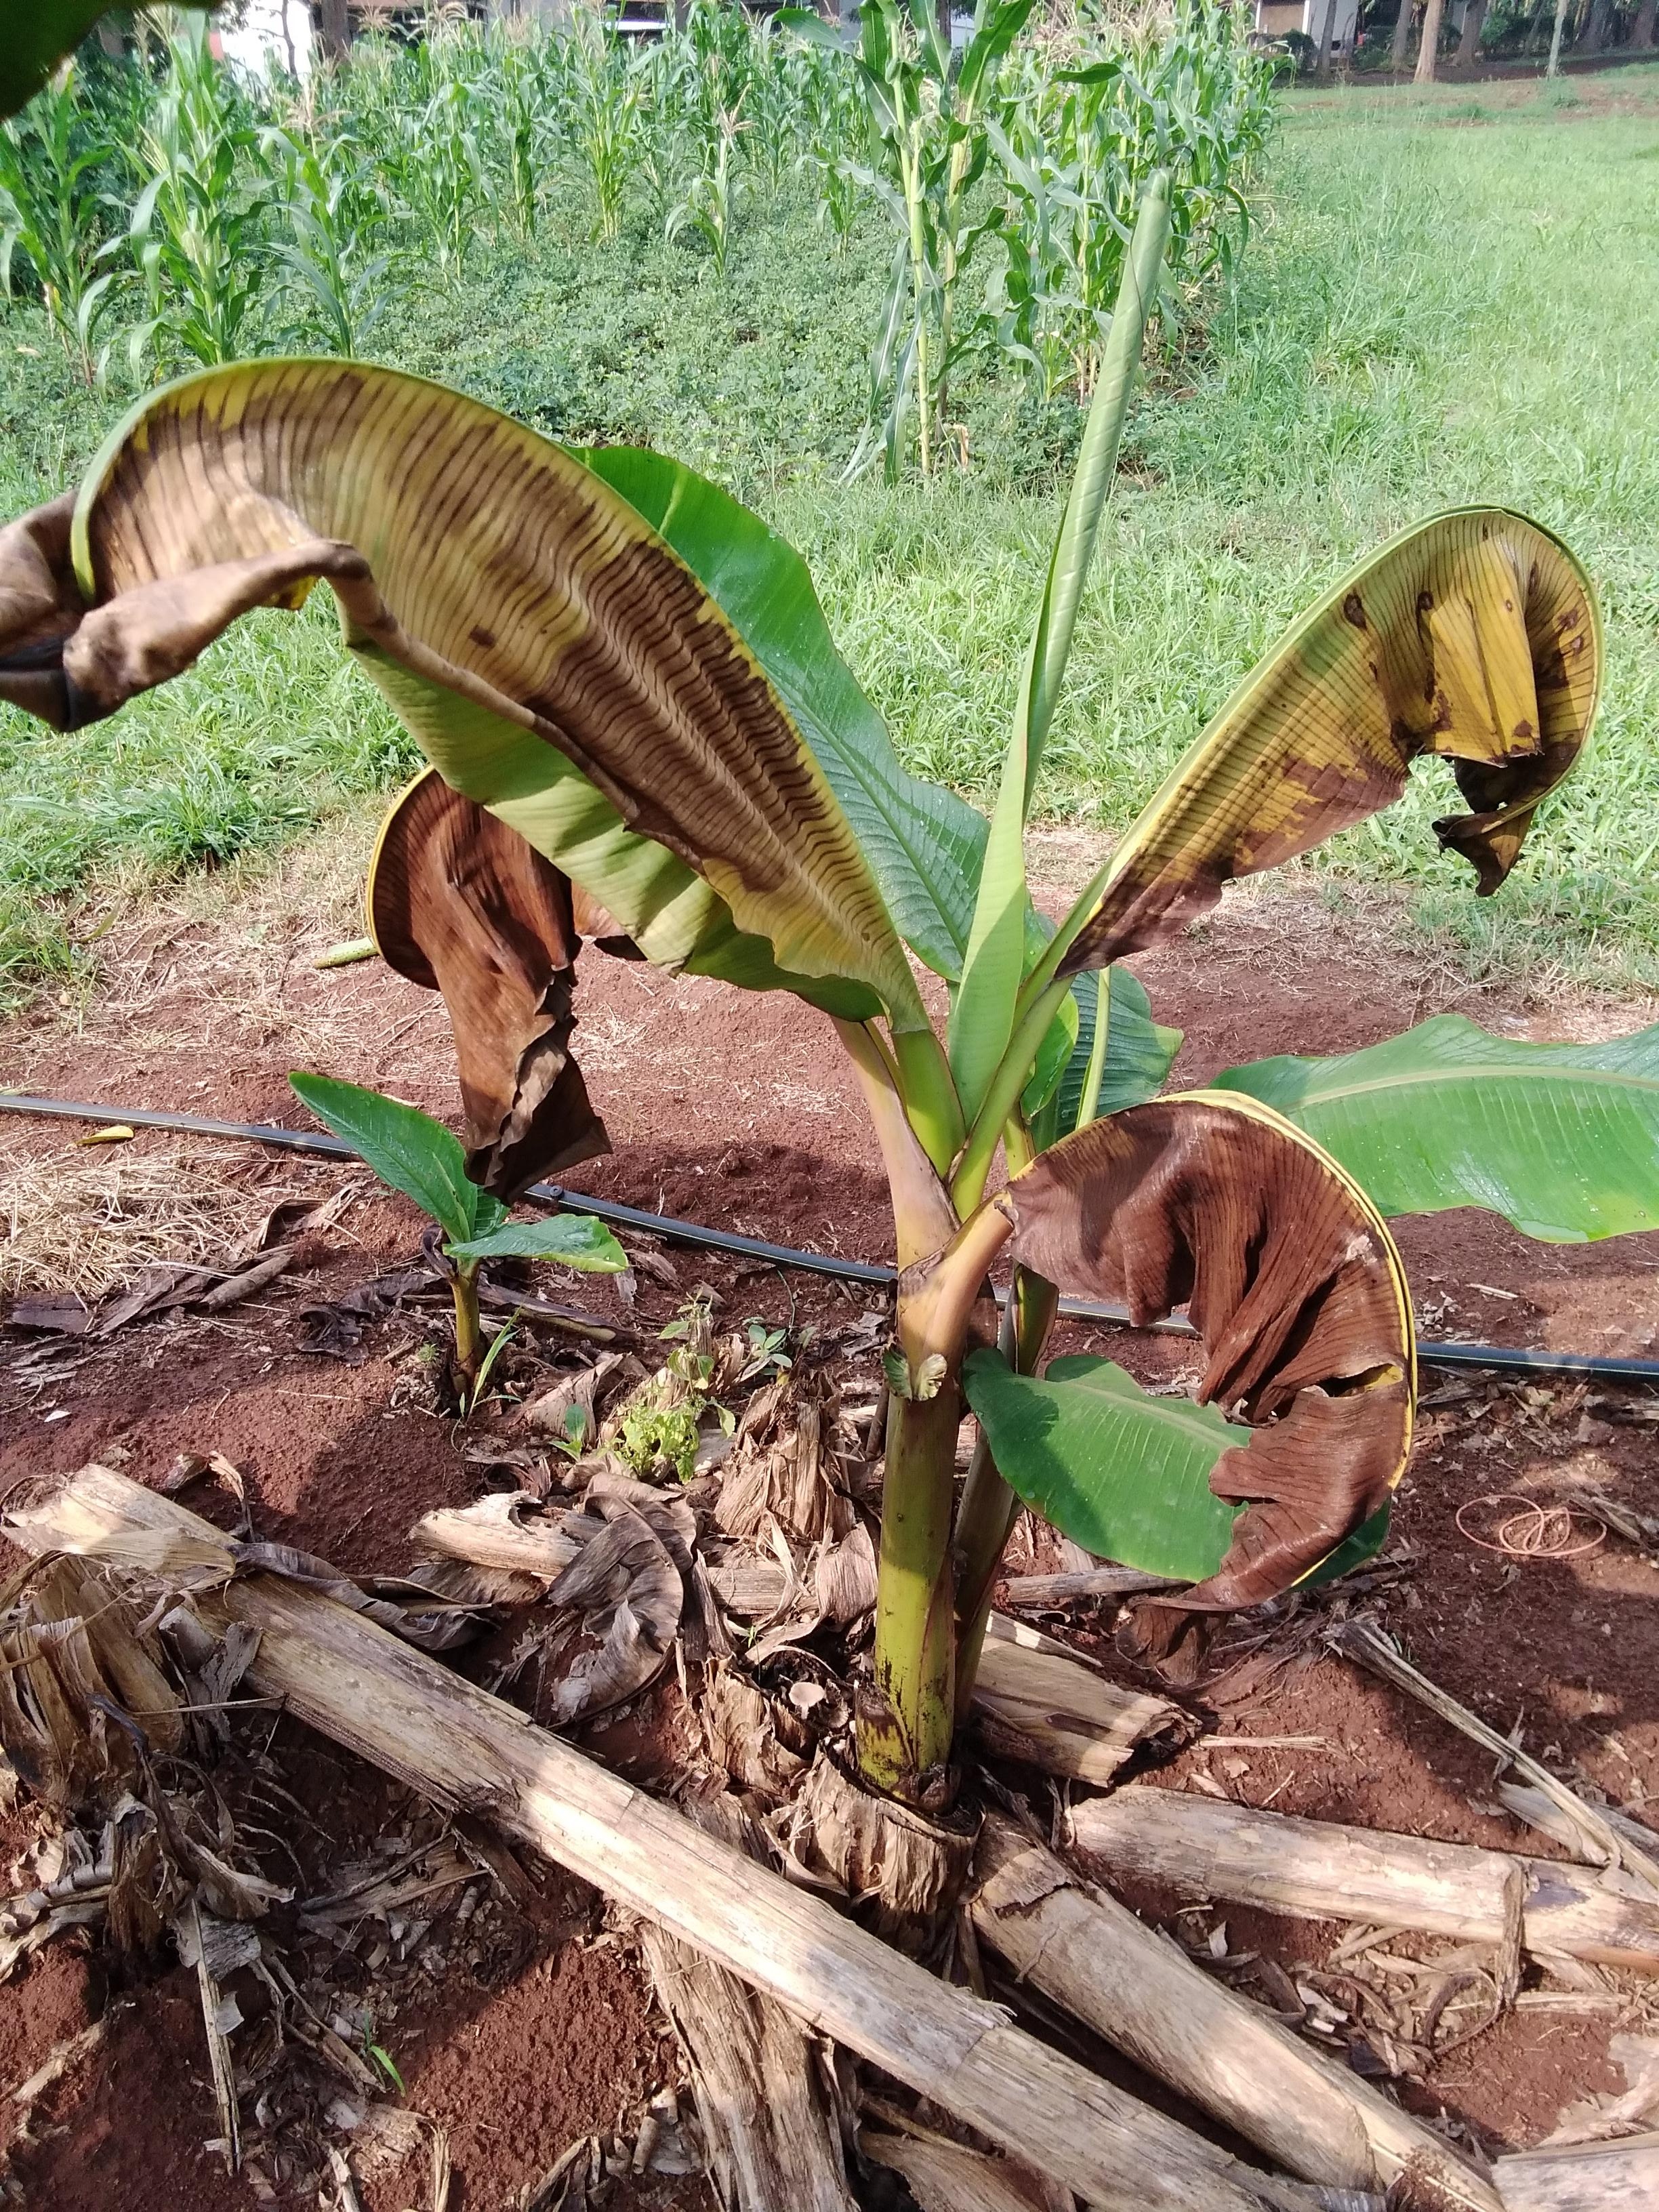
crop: banana
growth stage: vegetative
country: Tanzania
